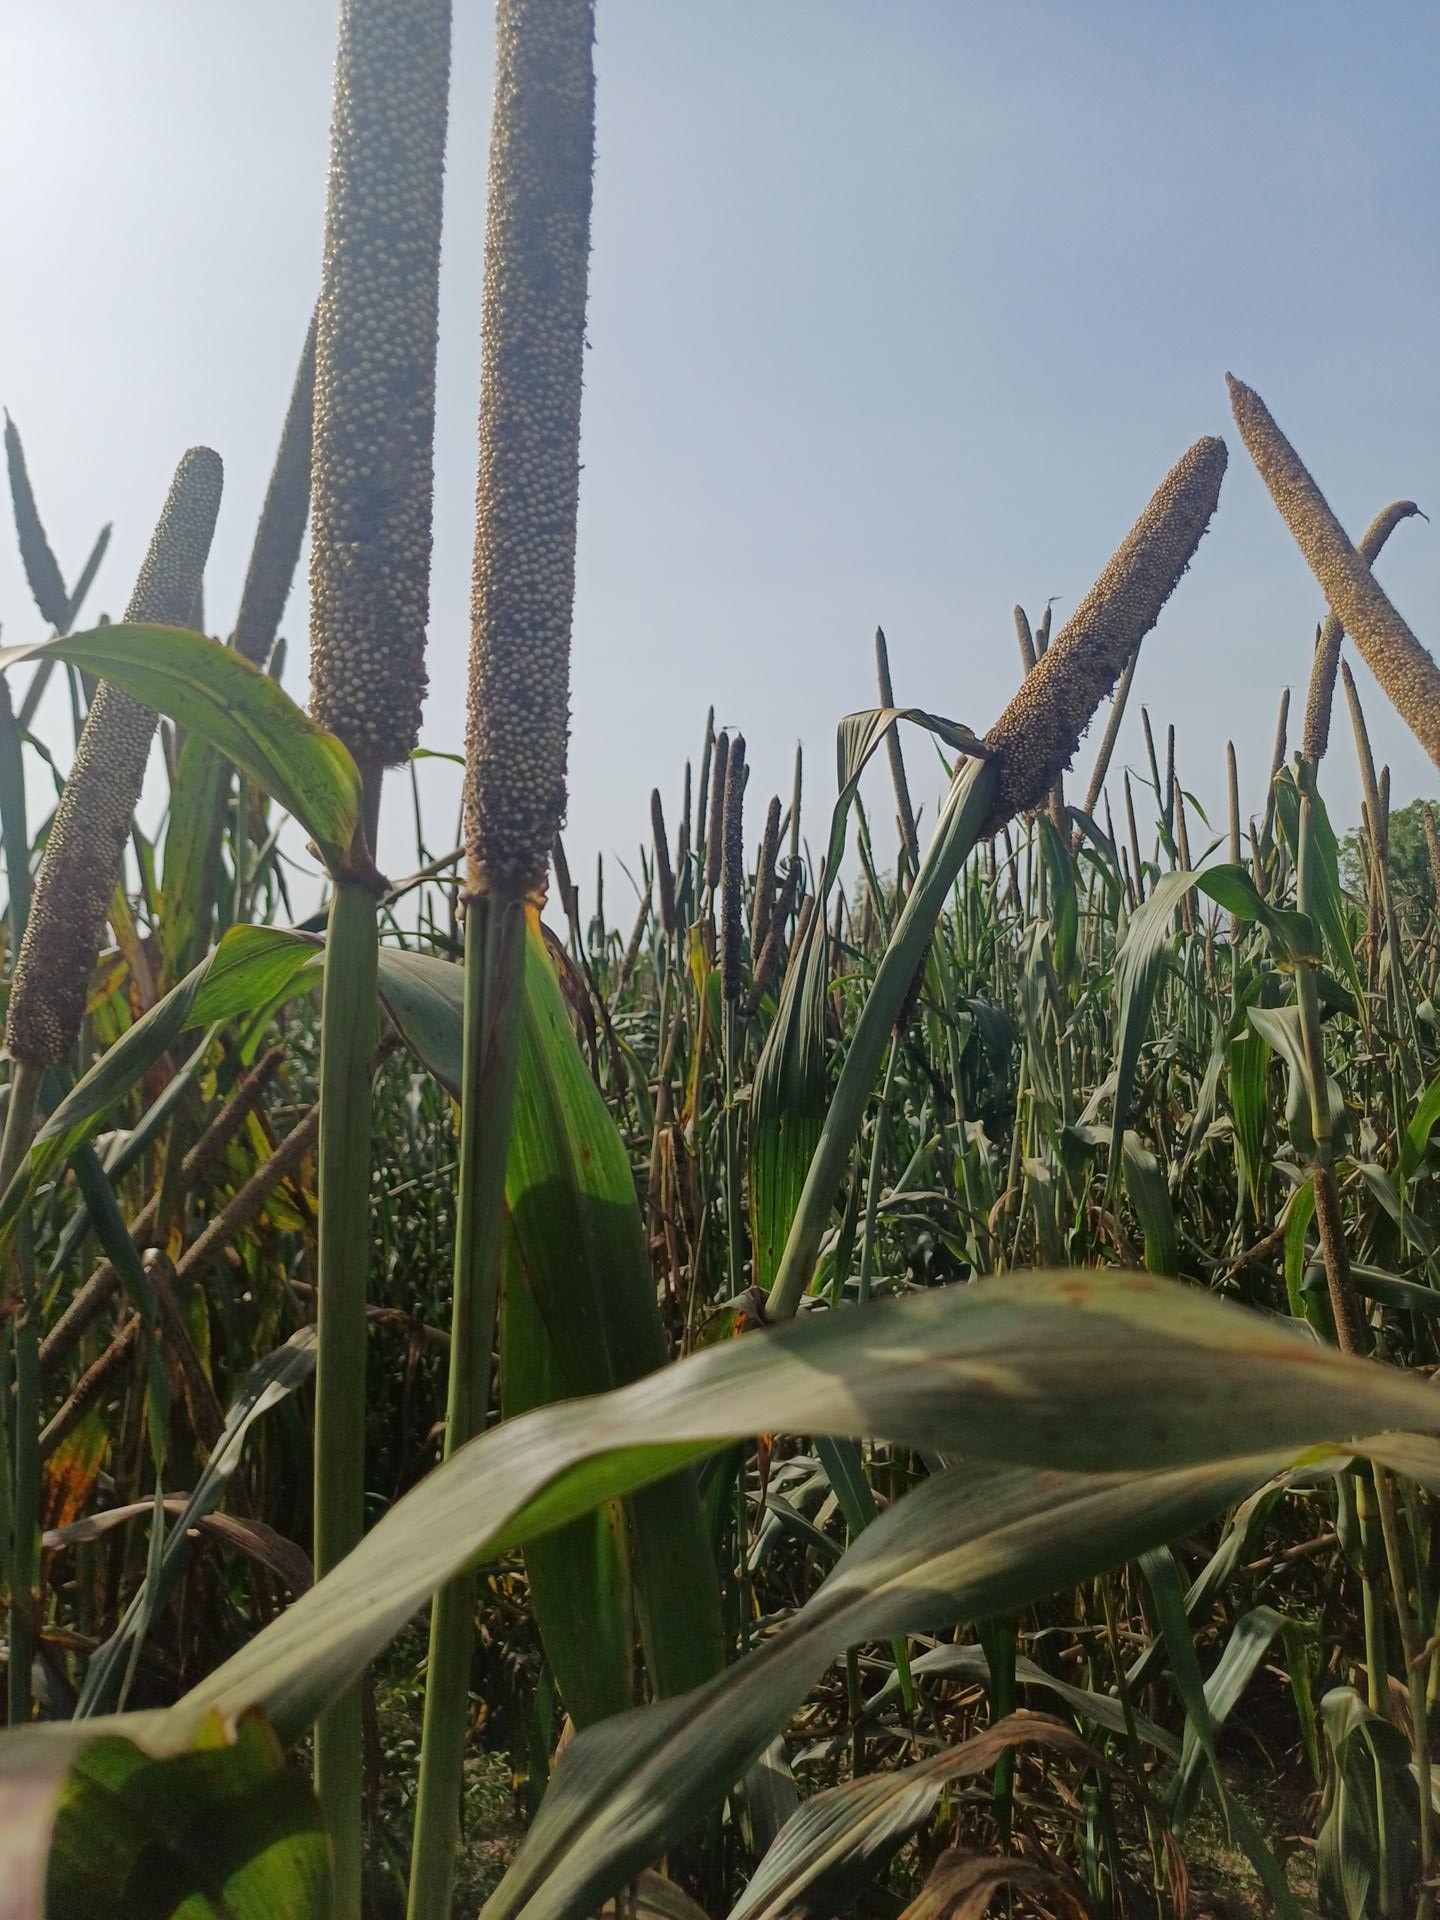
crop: pearl millet
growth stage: filling grain
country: Senegal
